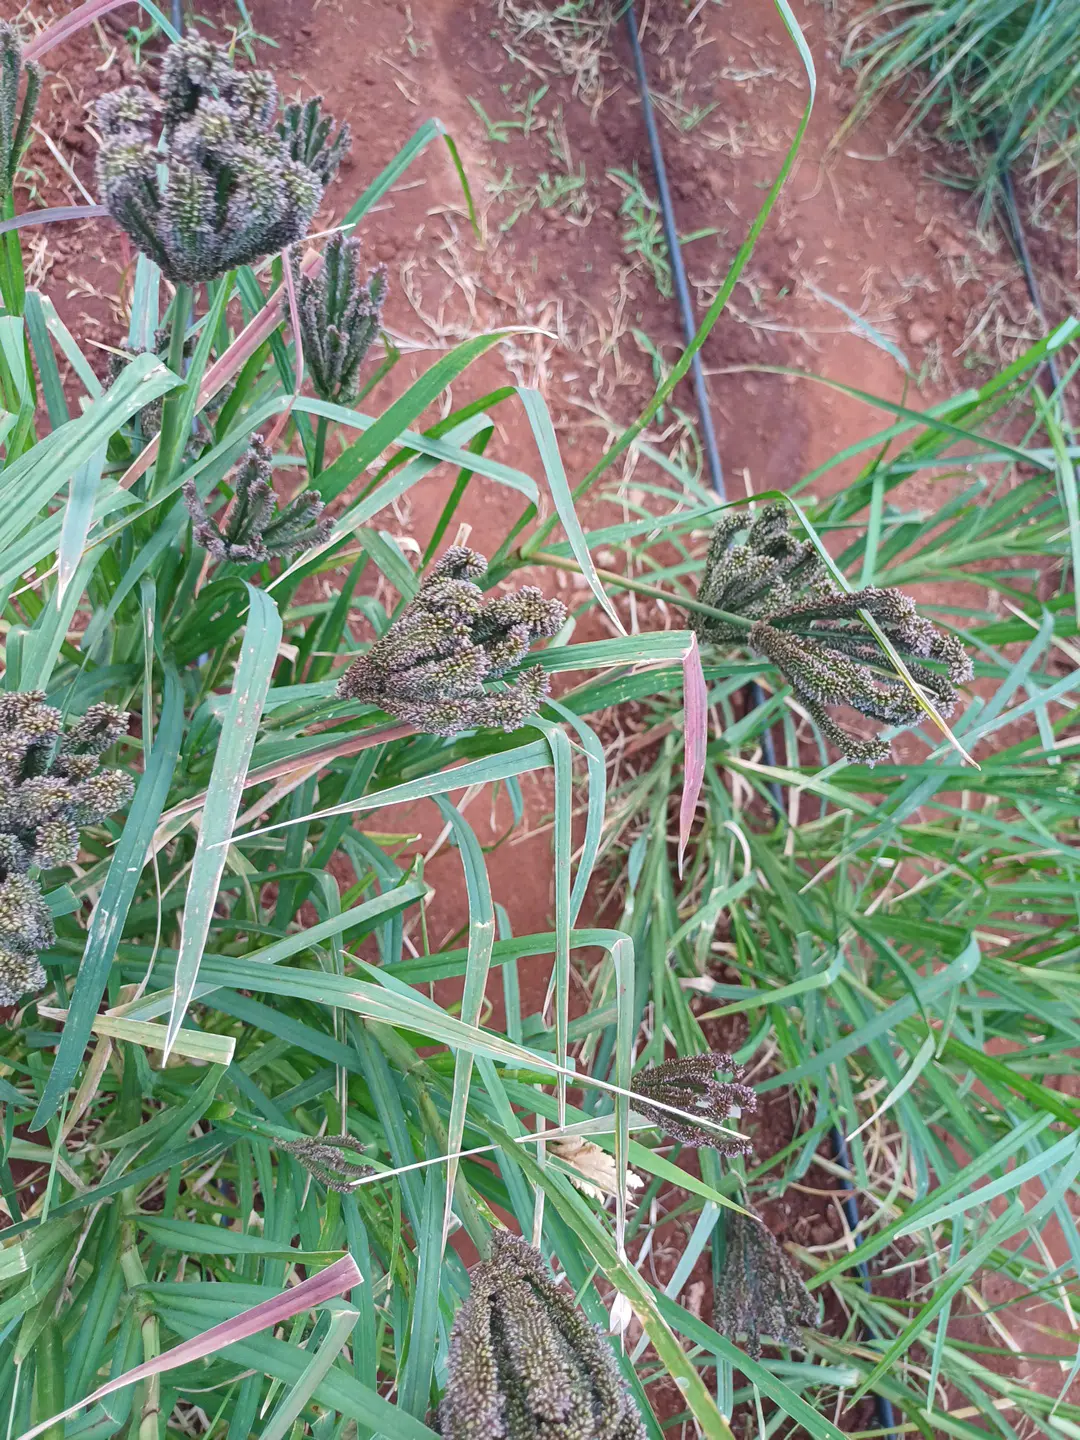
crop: finger millet
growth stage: flowering
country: Kenya
